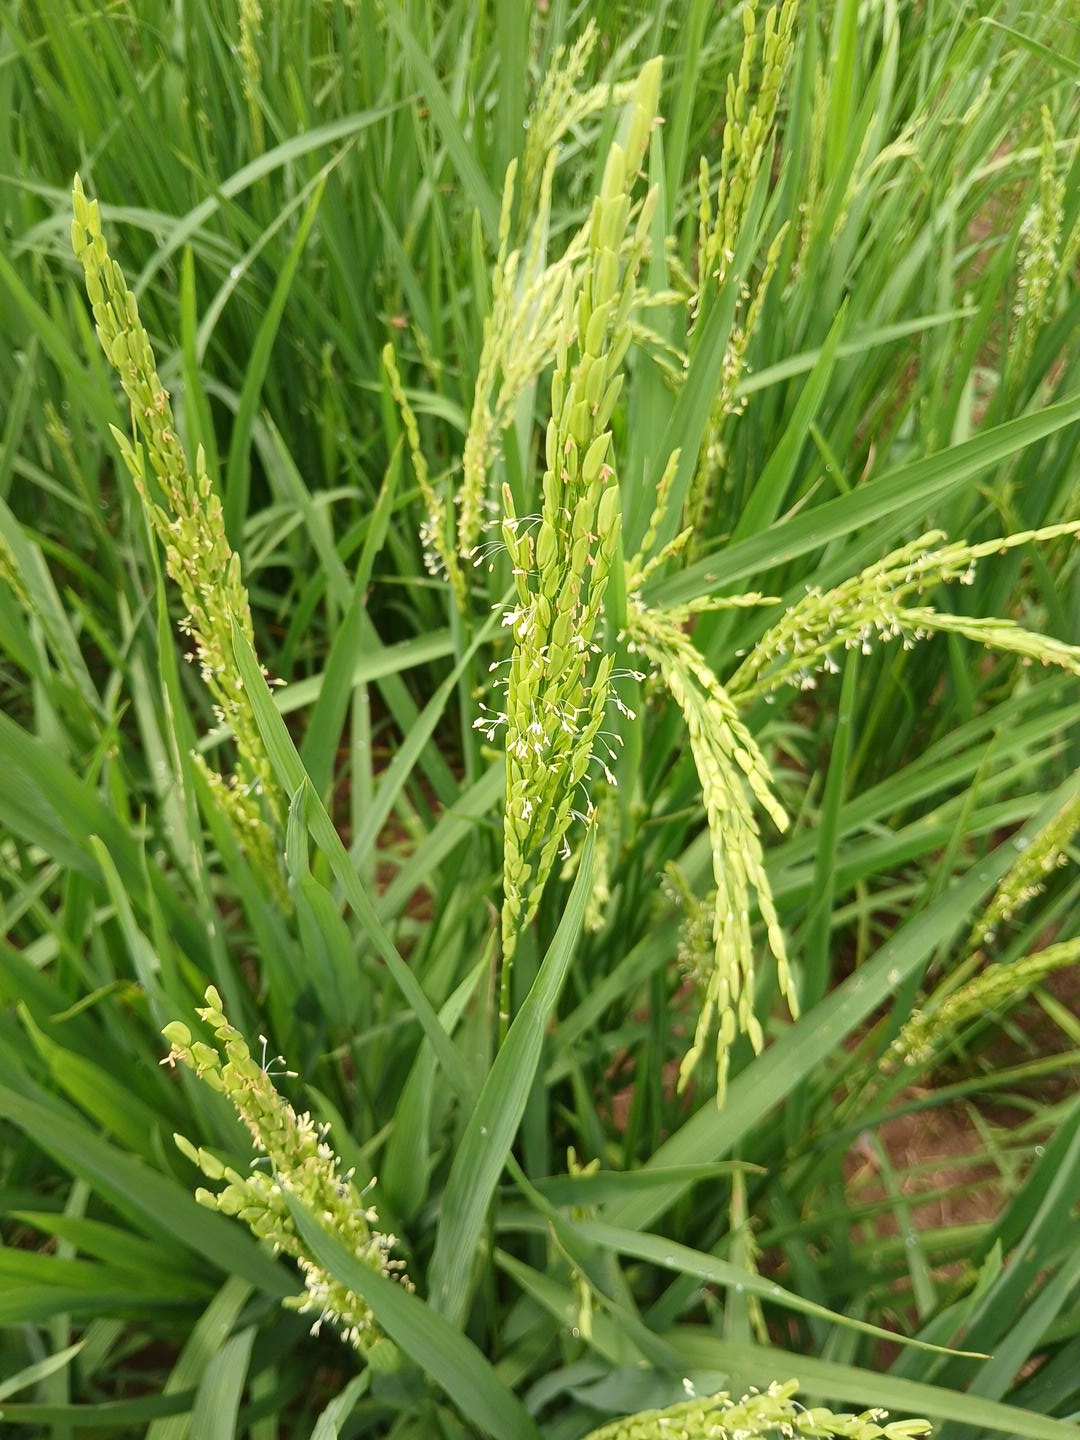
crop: rice
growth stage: flowering
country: Côte d'Ivoire
